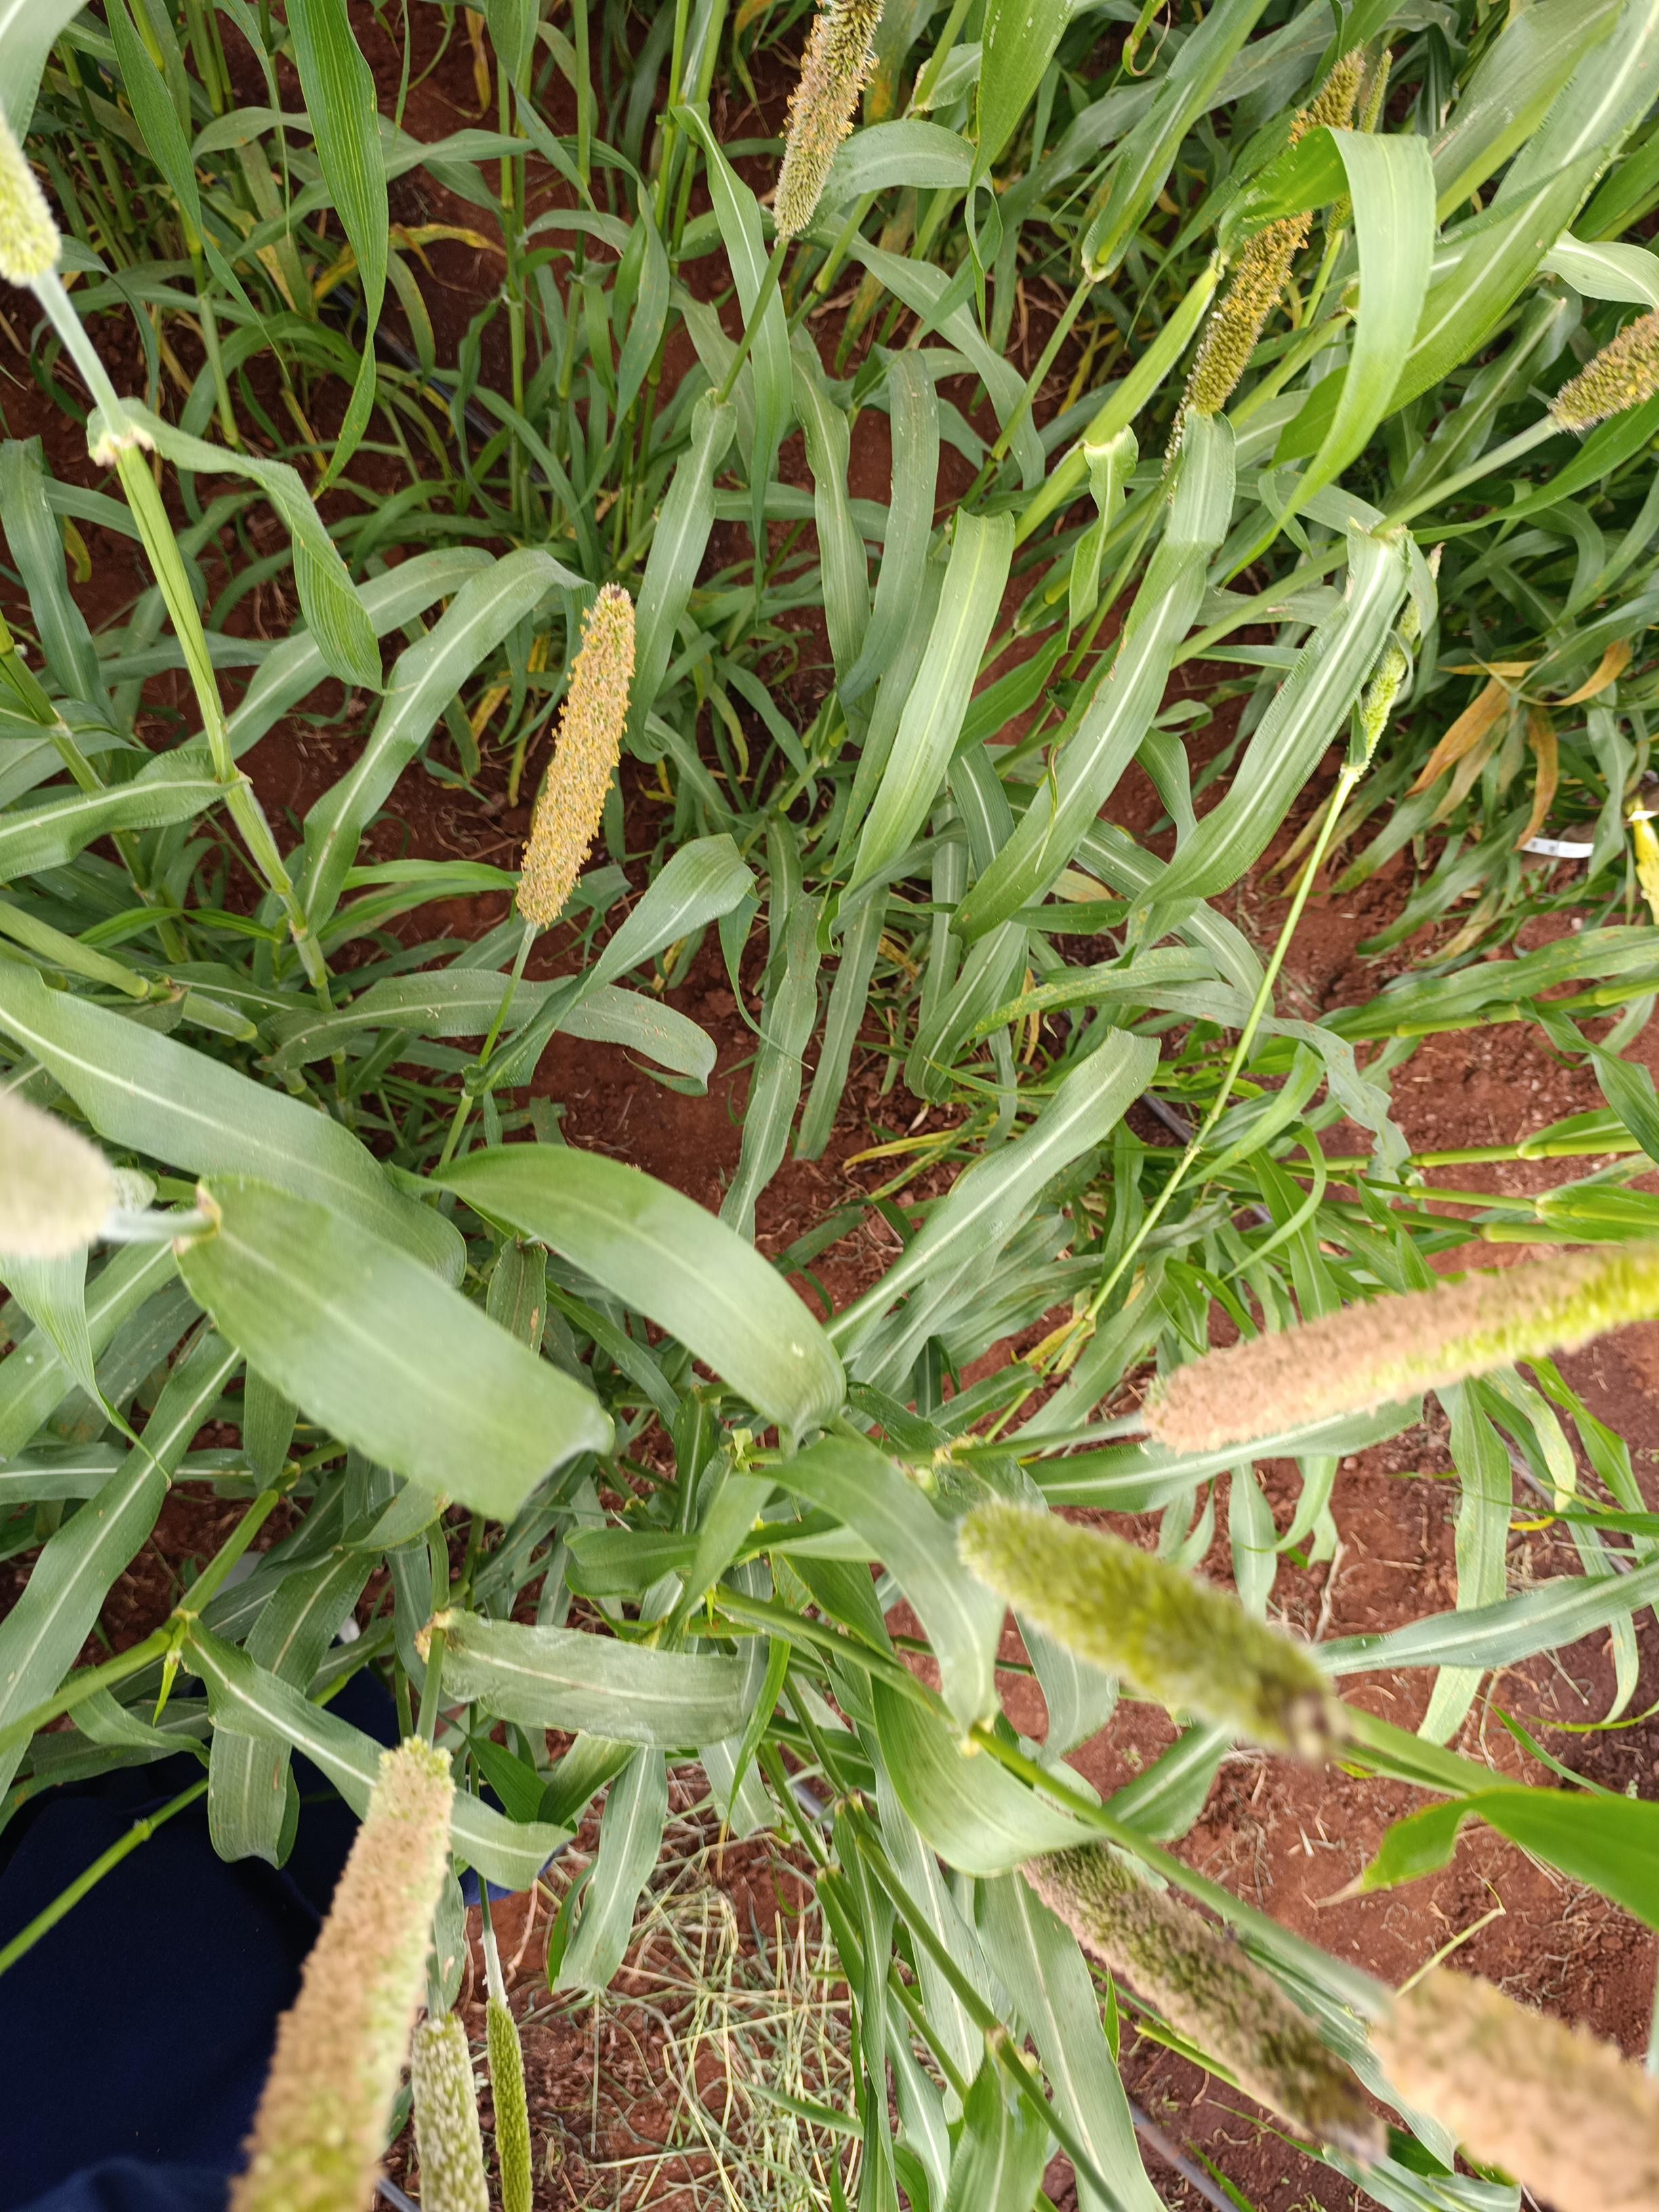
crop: pearl millet
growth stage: flowering
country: Kenya
